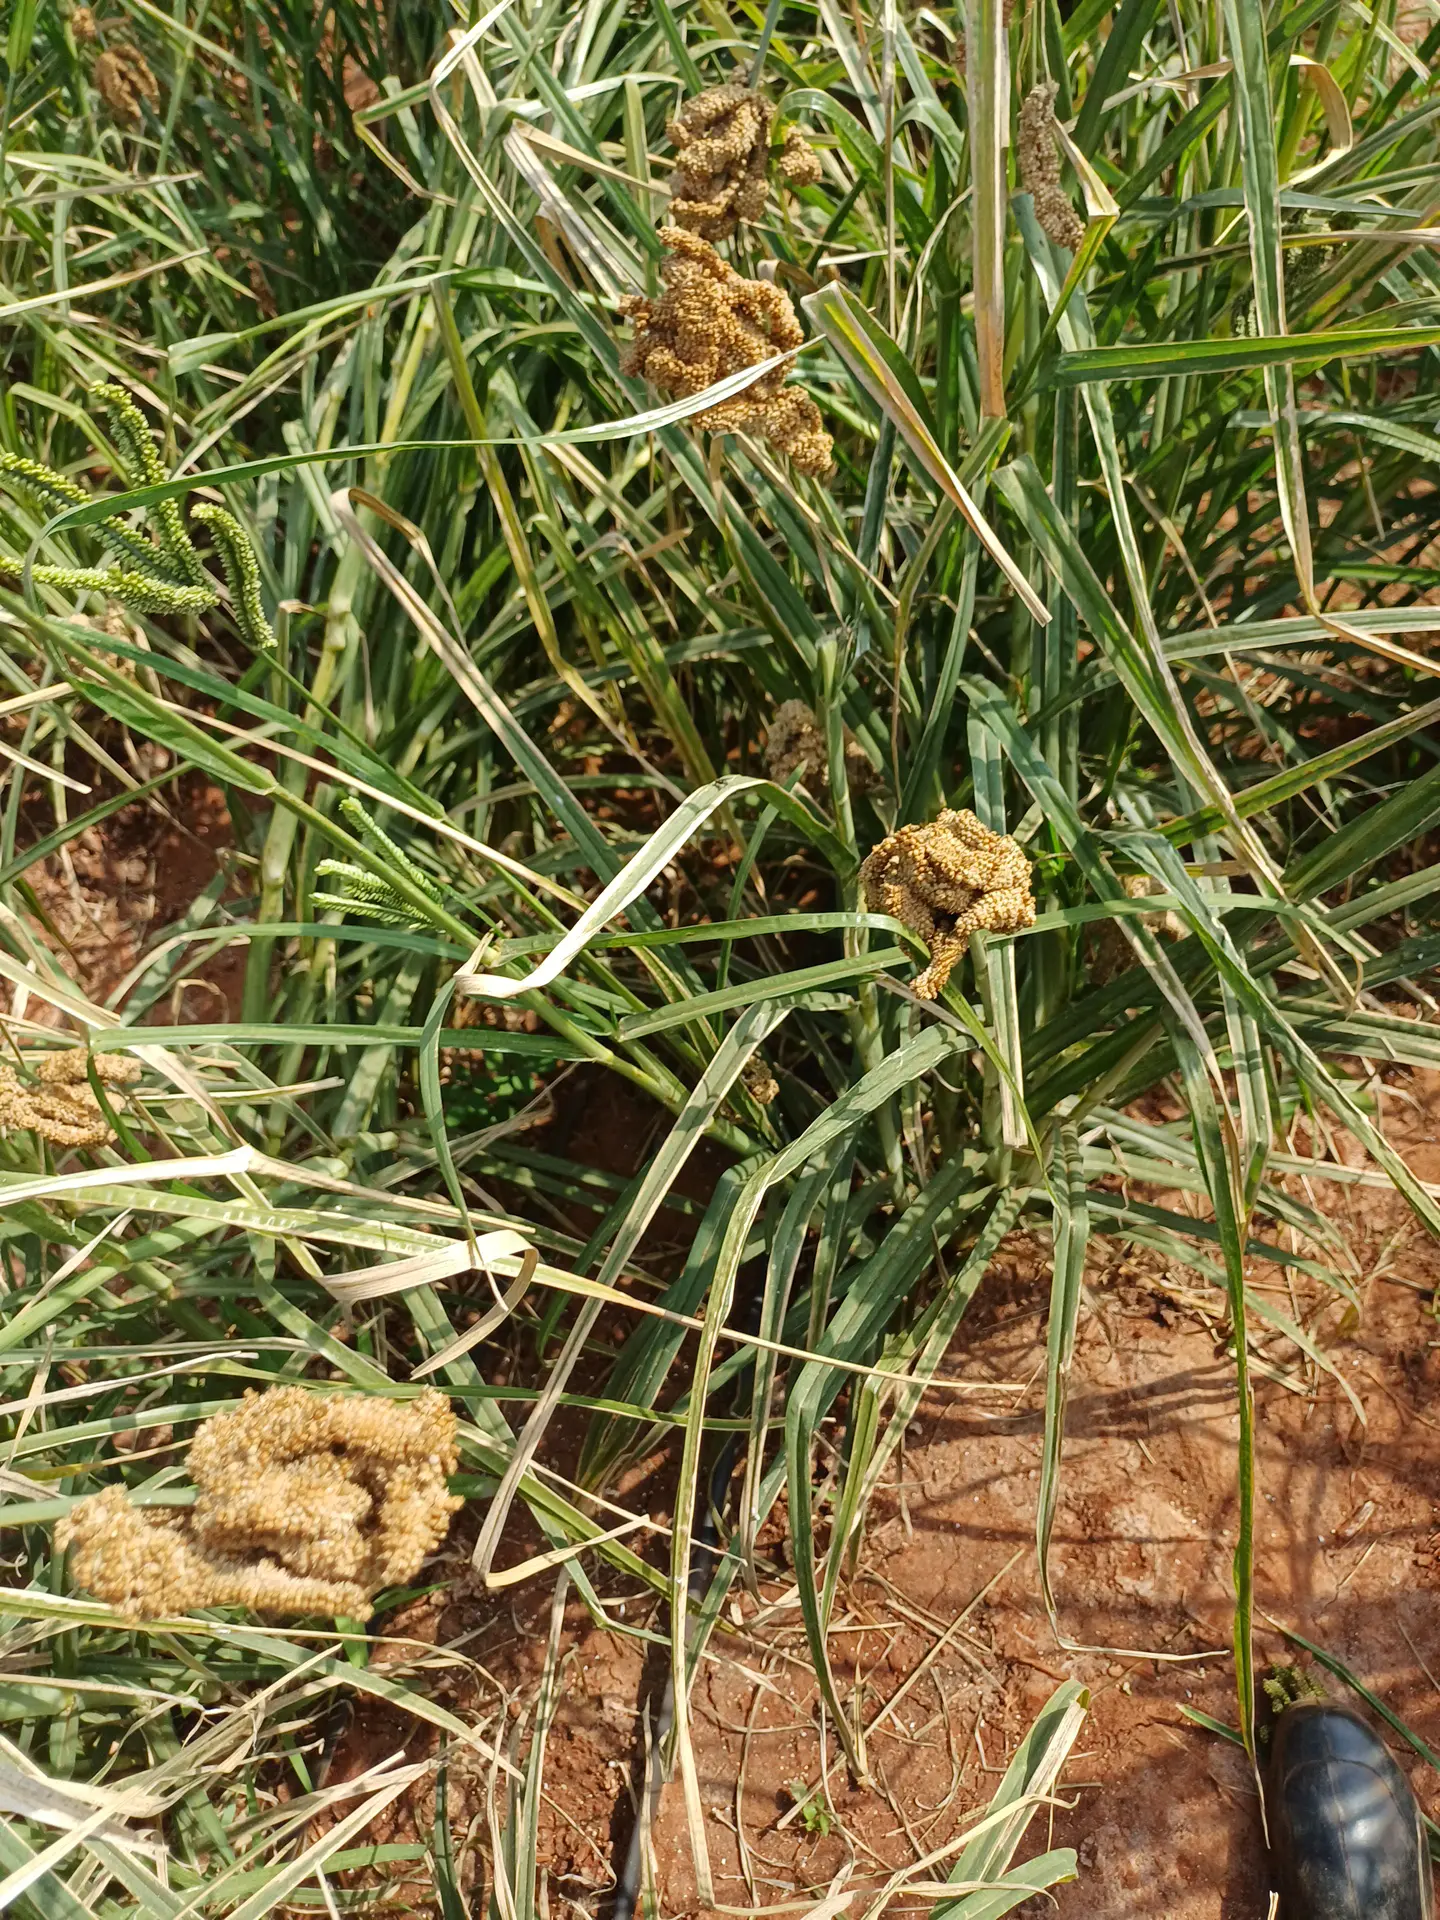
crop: finger millet
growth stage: filling grain
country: Kenya
